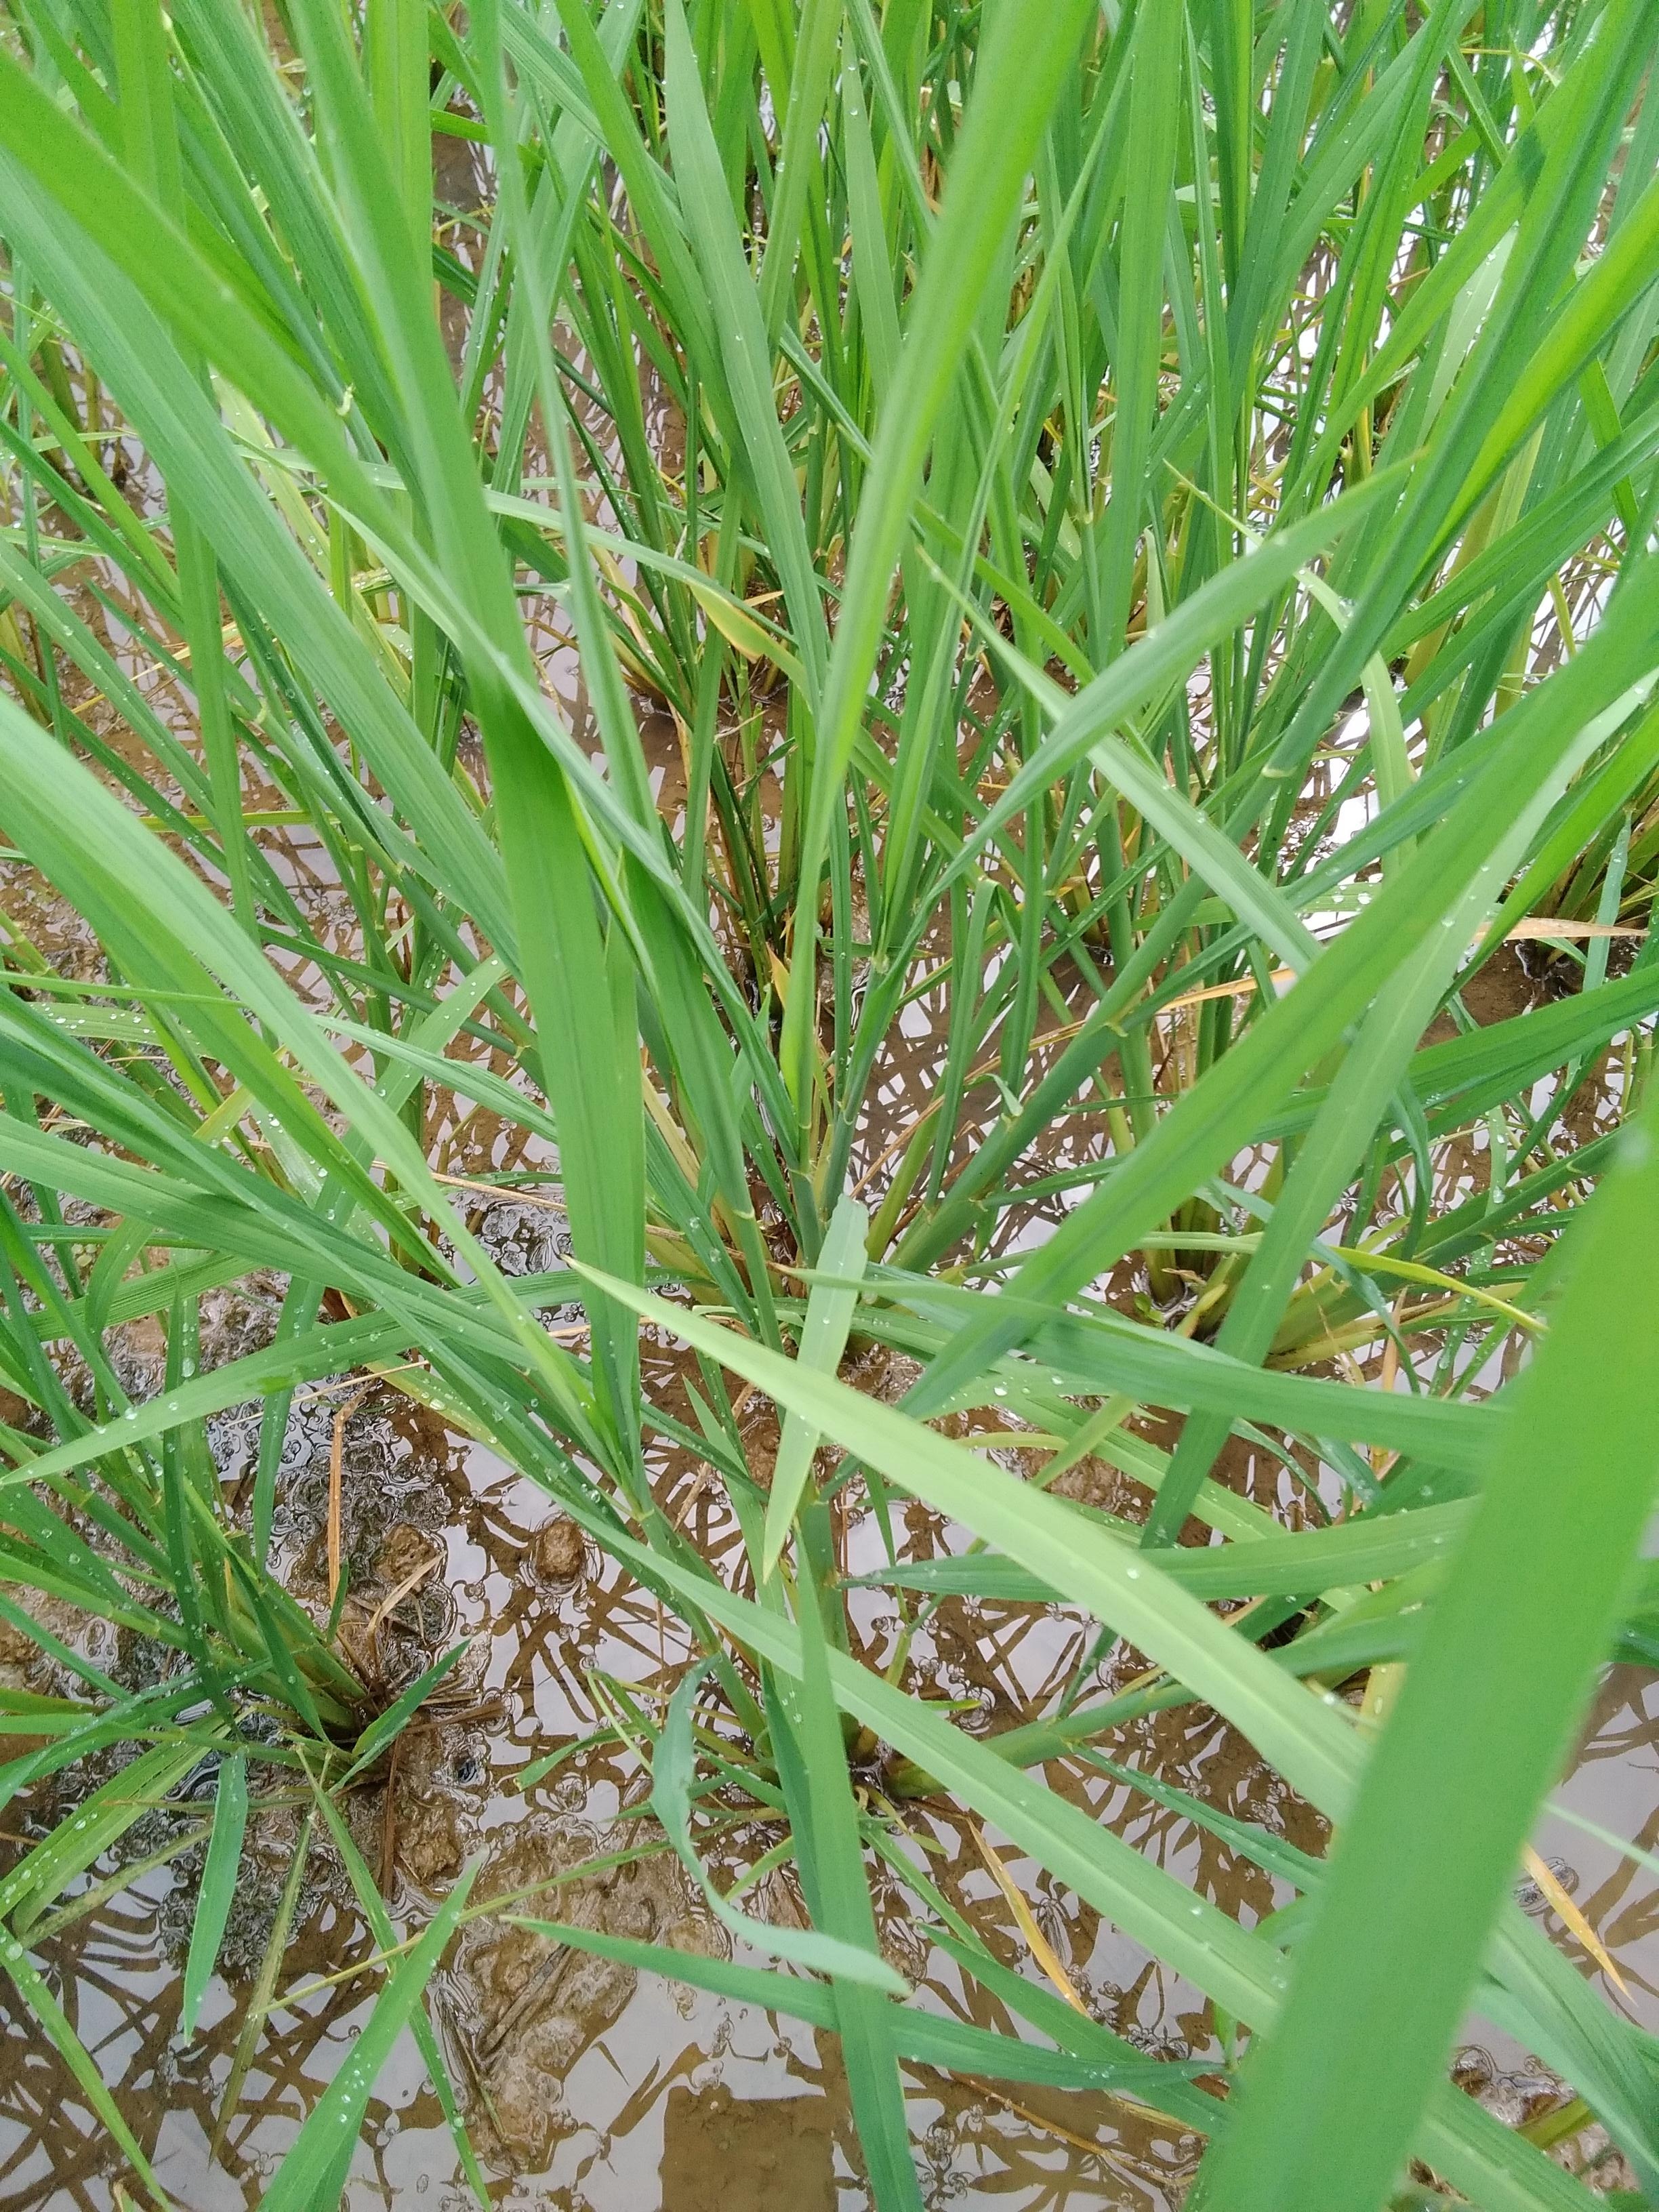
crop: rice
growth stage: elongation stem
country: Nigeria
